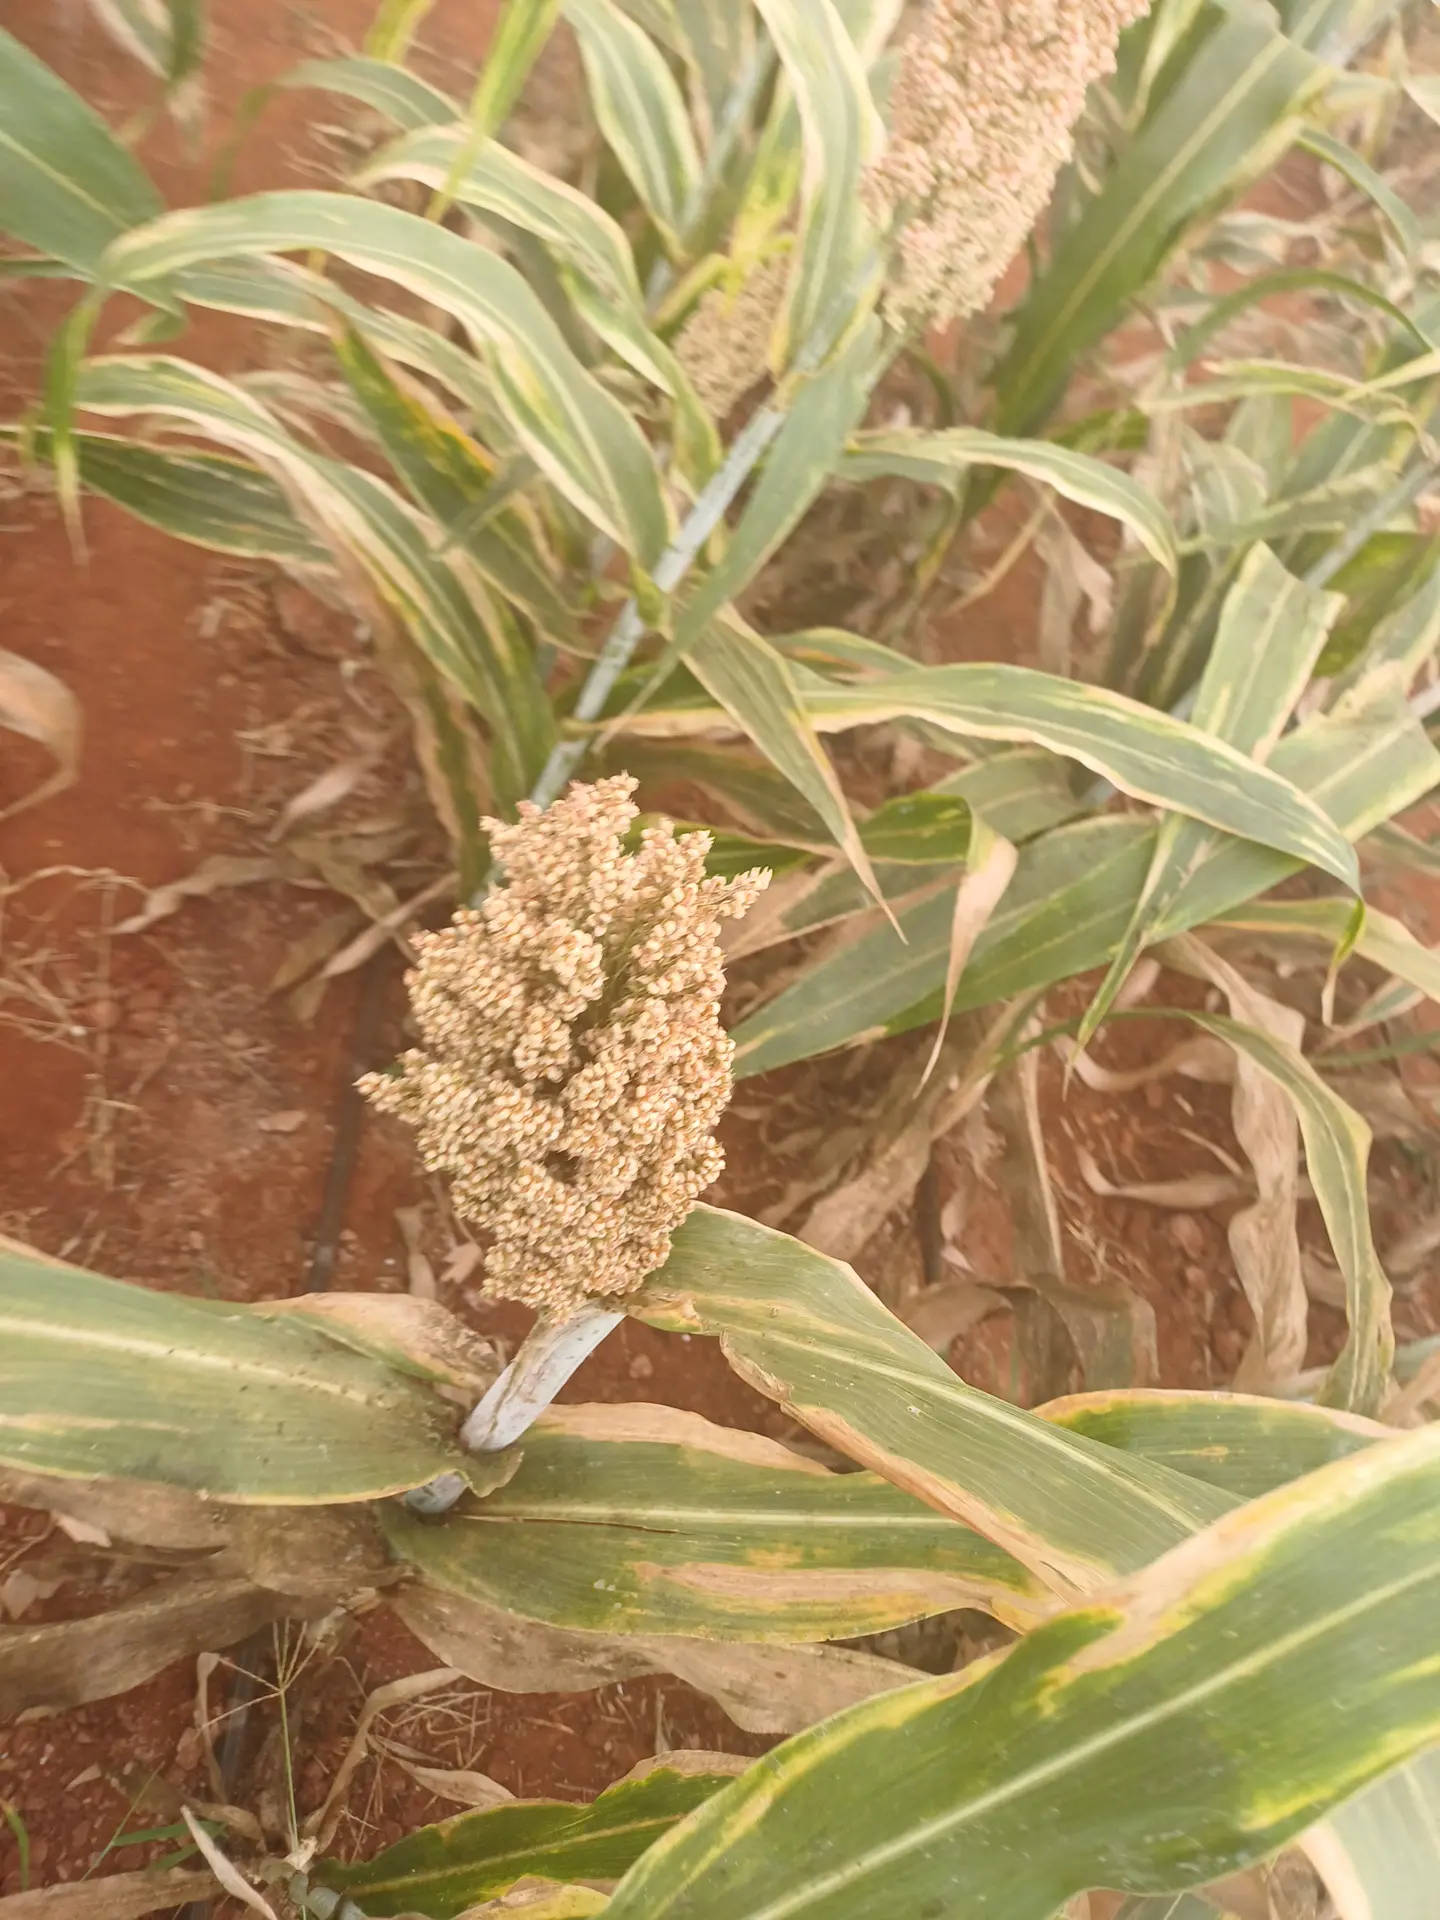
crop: sorghum
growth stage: maturity
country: Kenya
